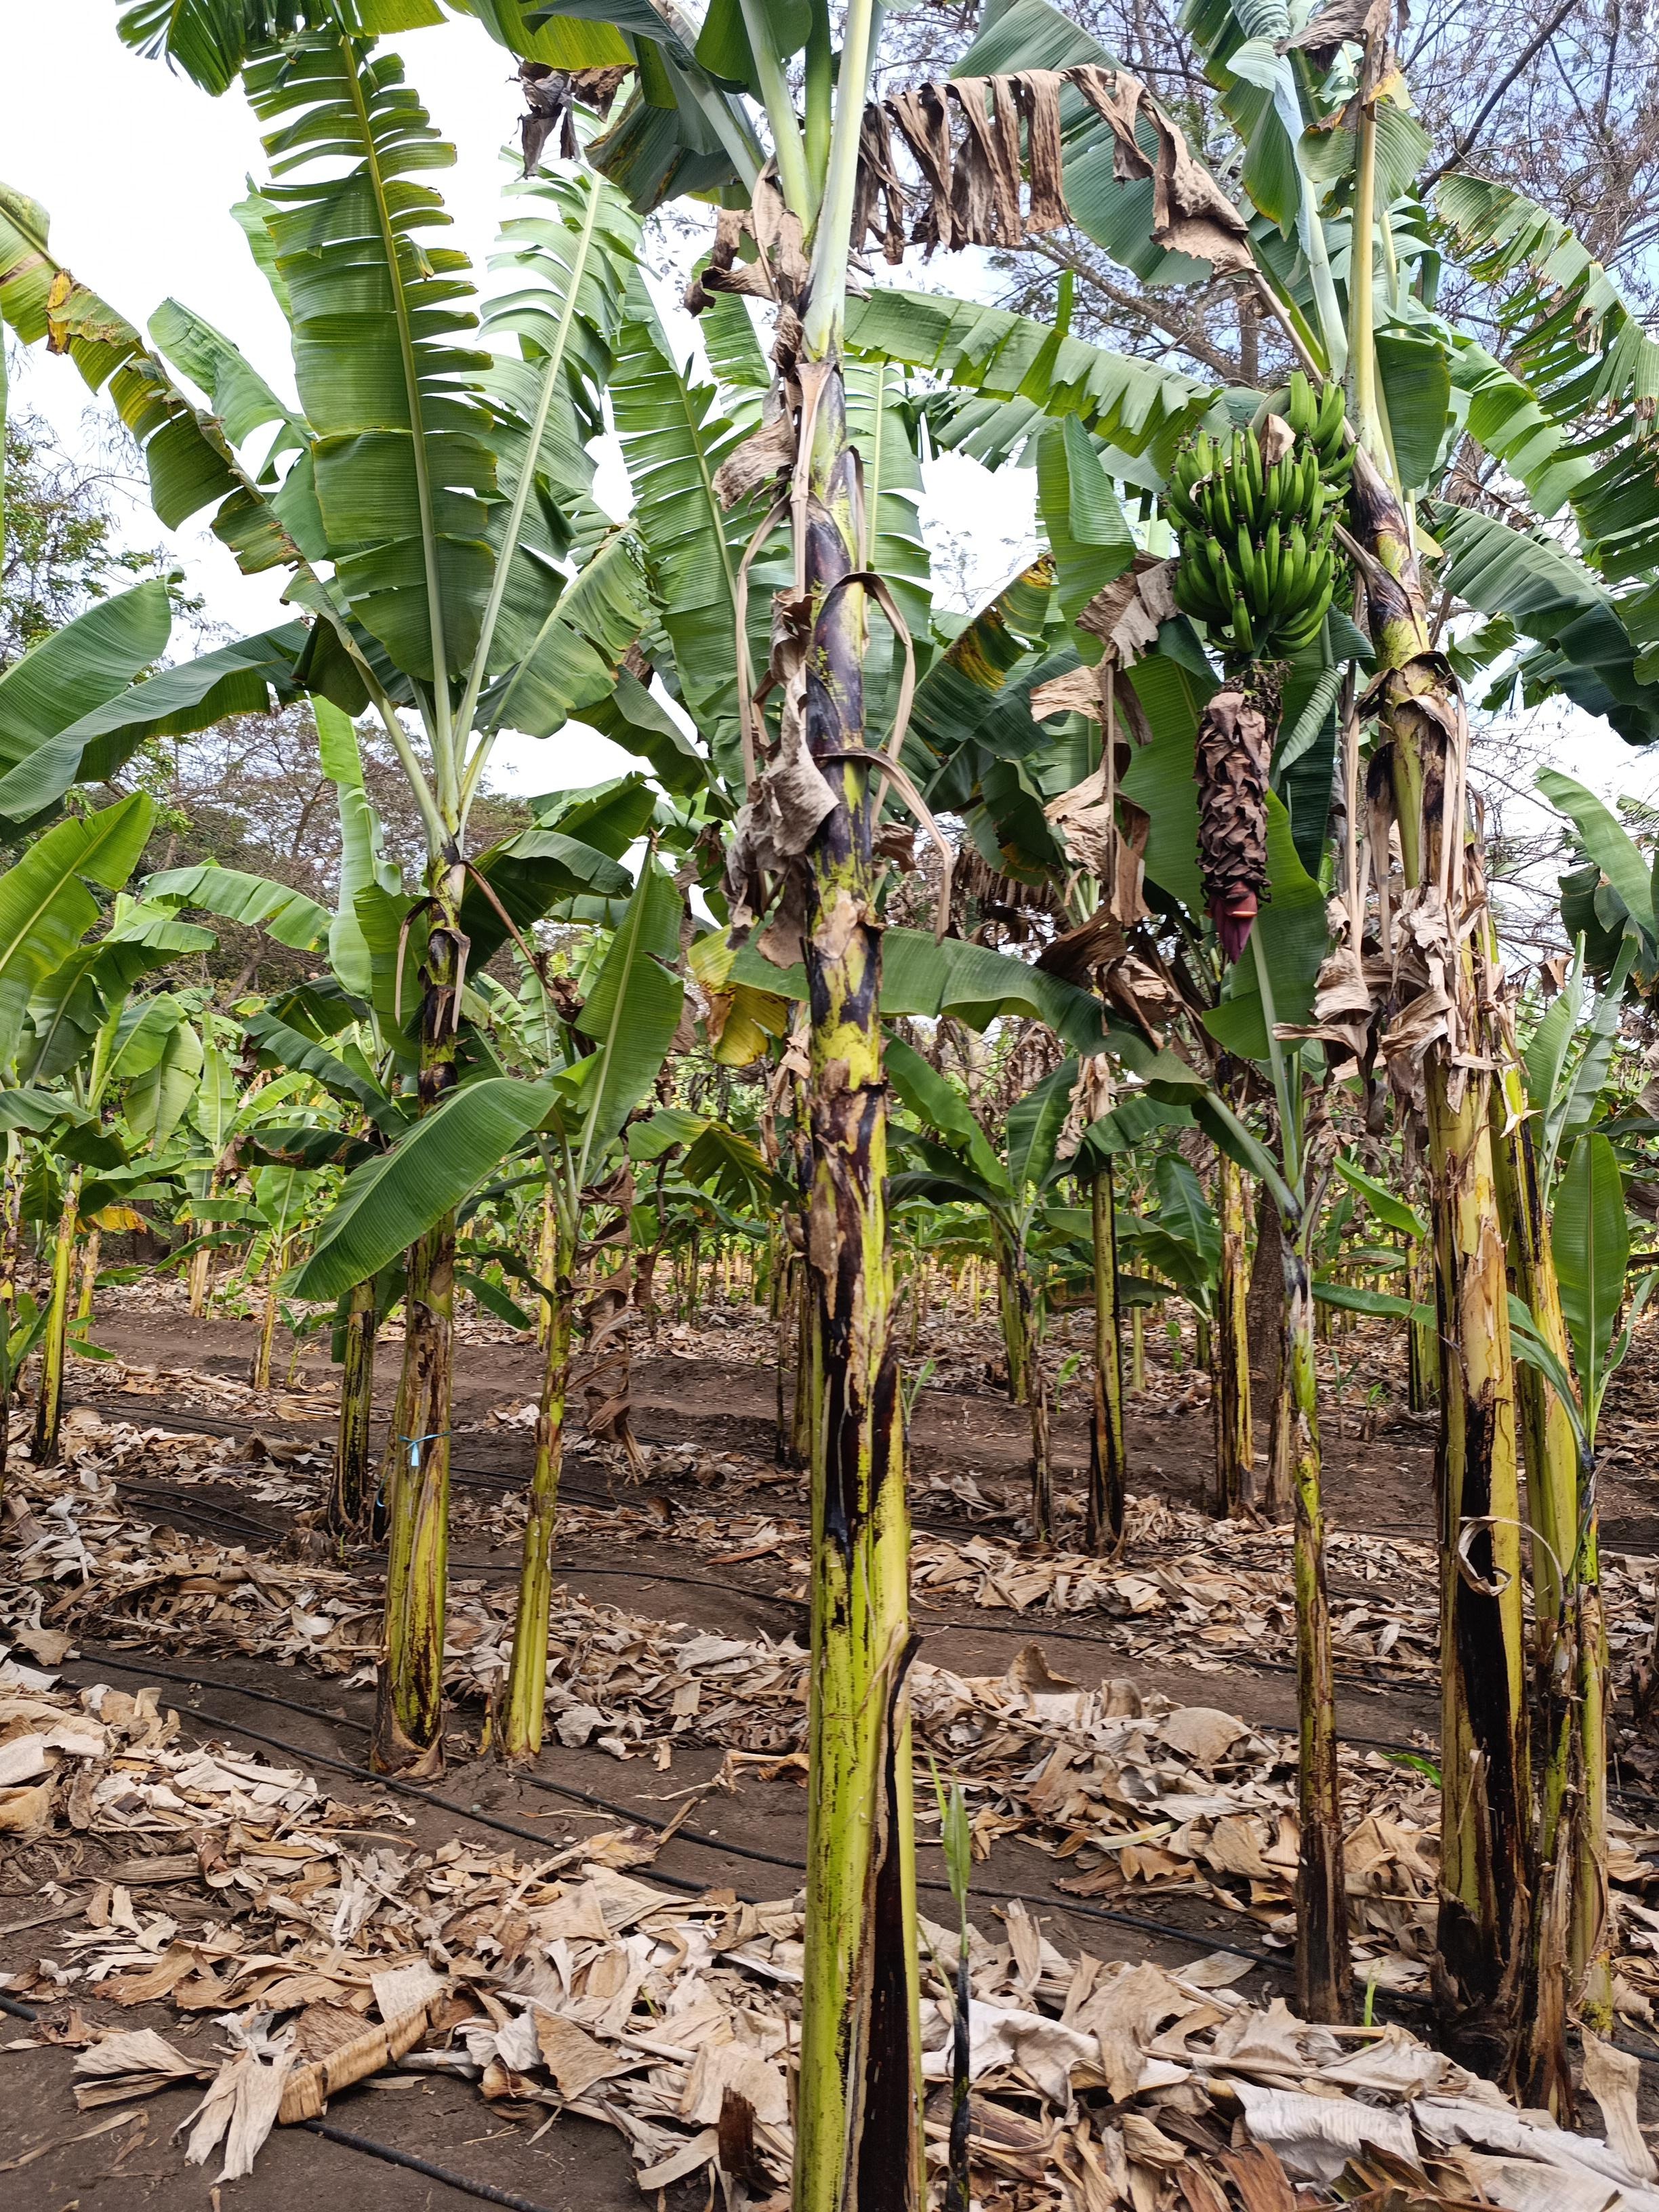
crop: banana
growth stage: vegetative
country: Tanzania
